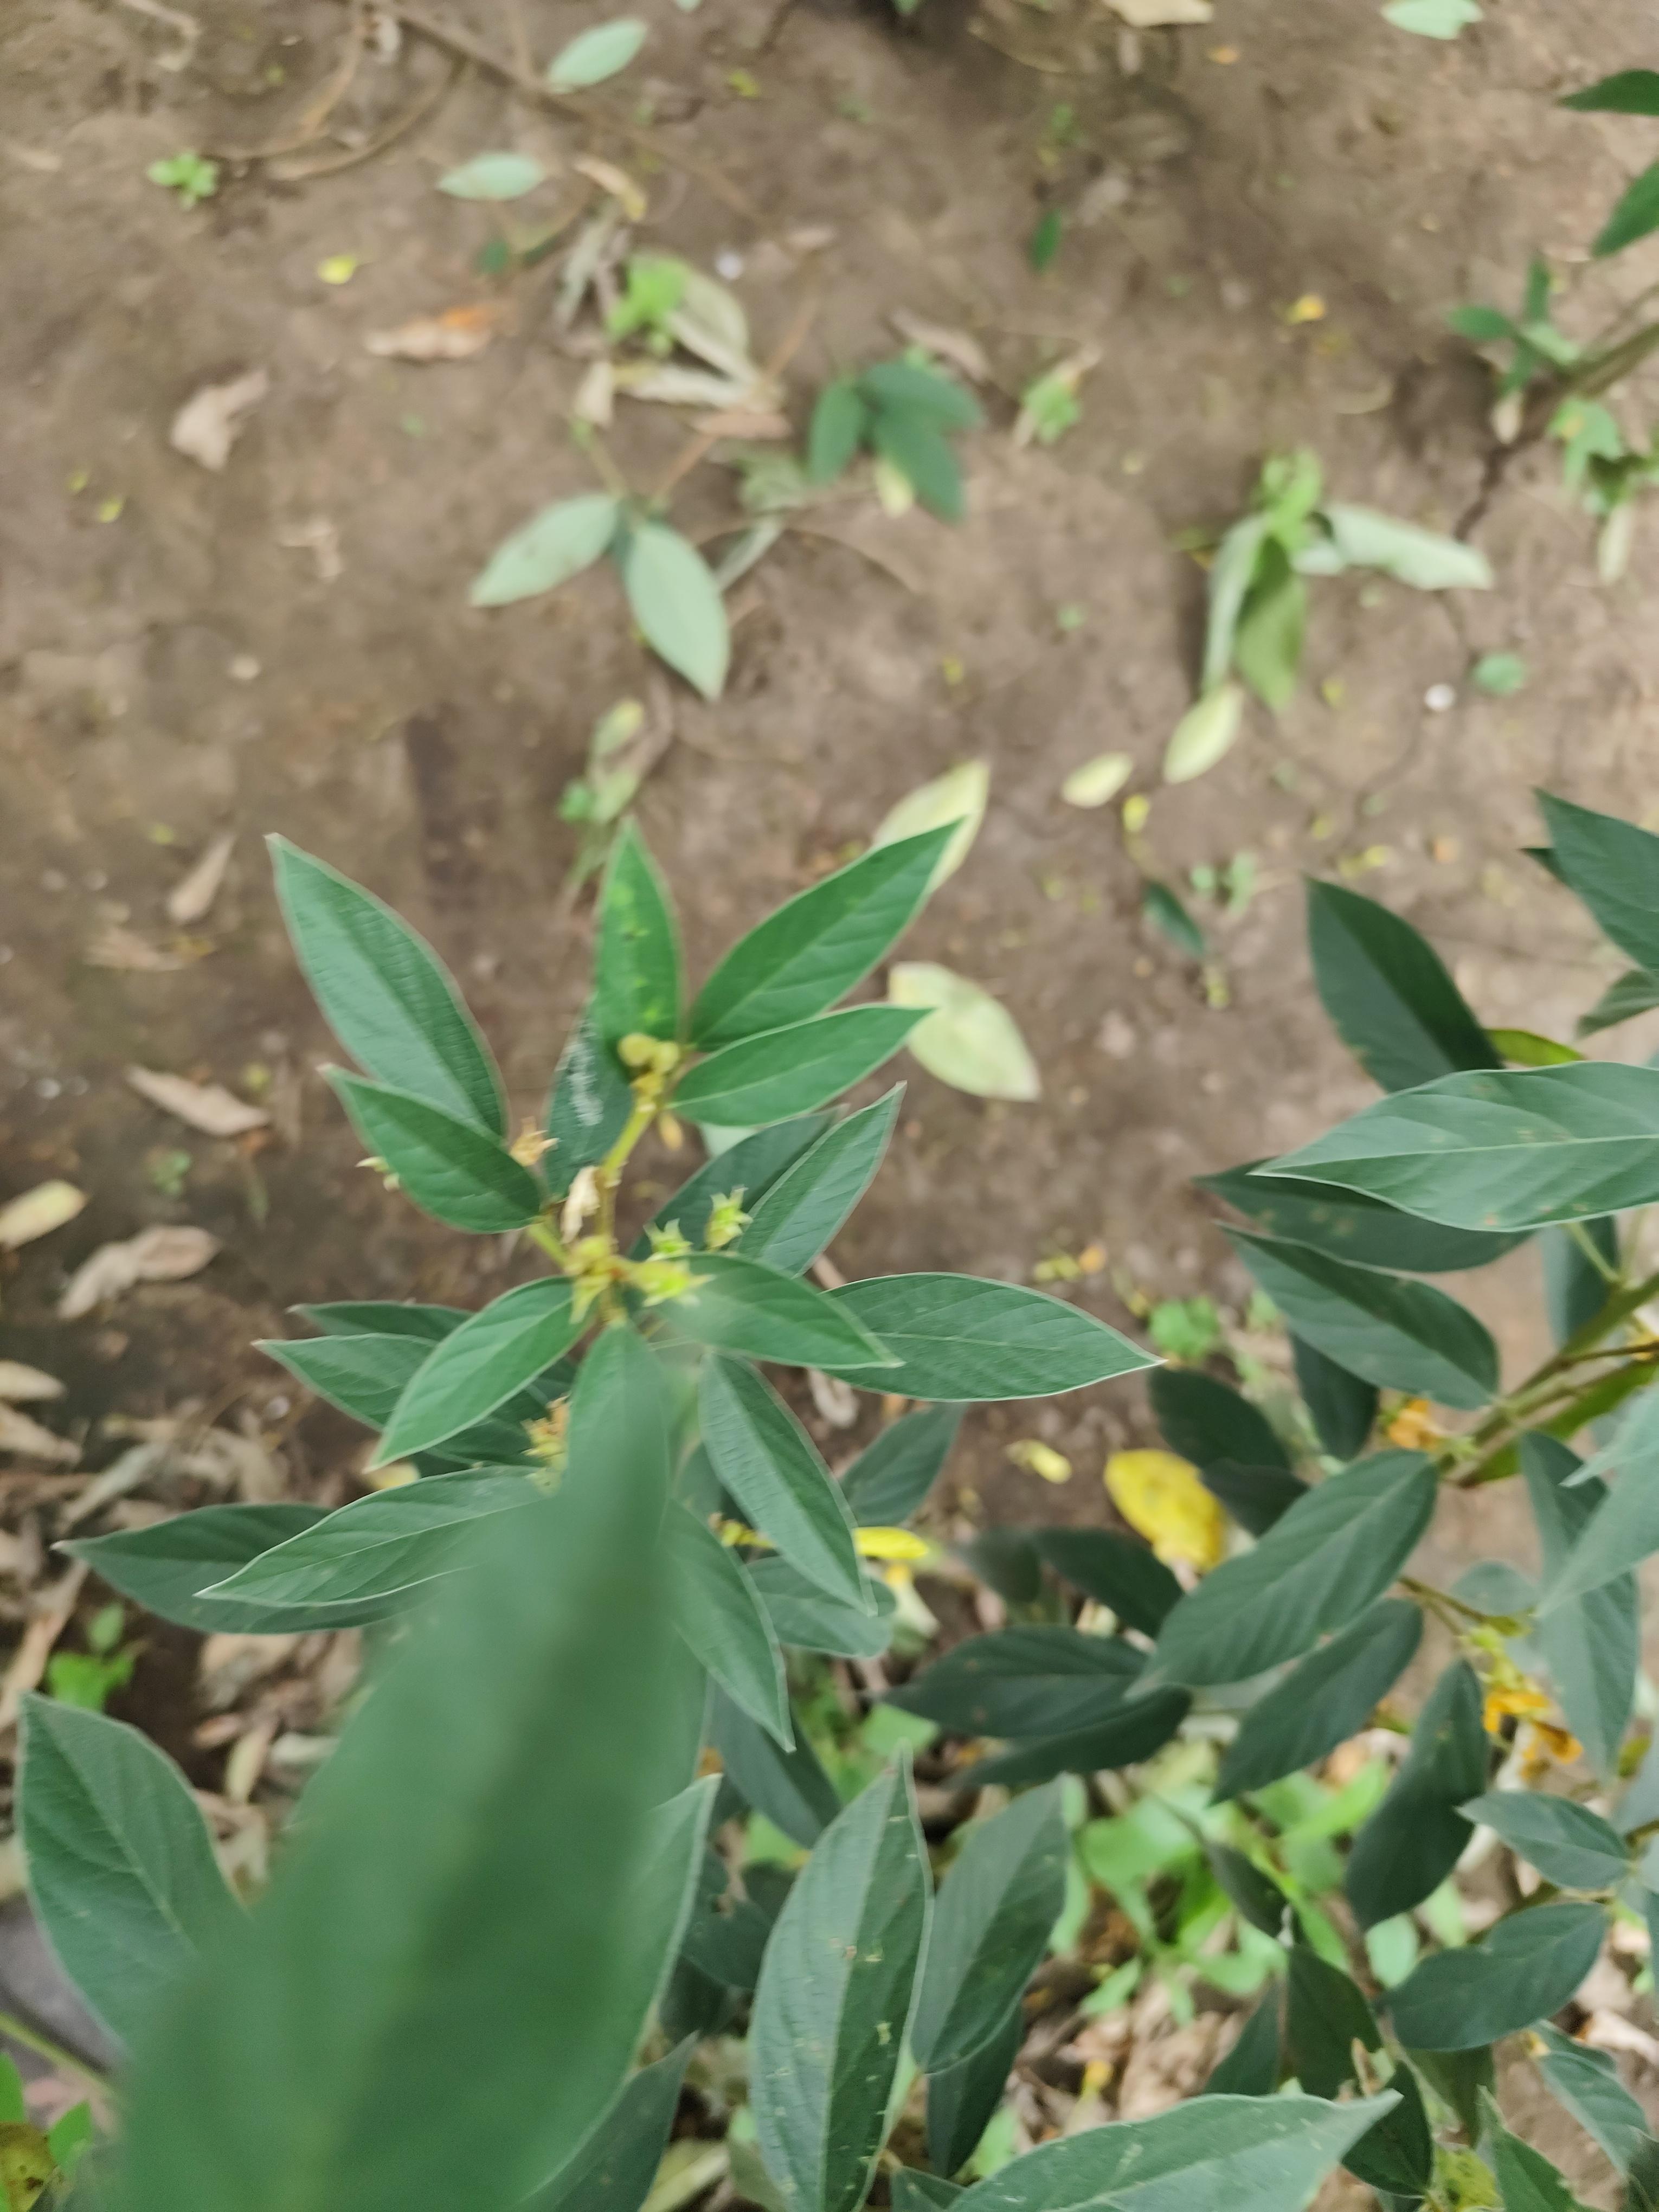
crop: pigeonpea
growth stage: flowering
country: Tanzania
